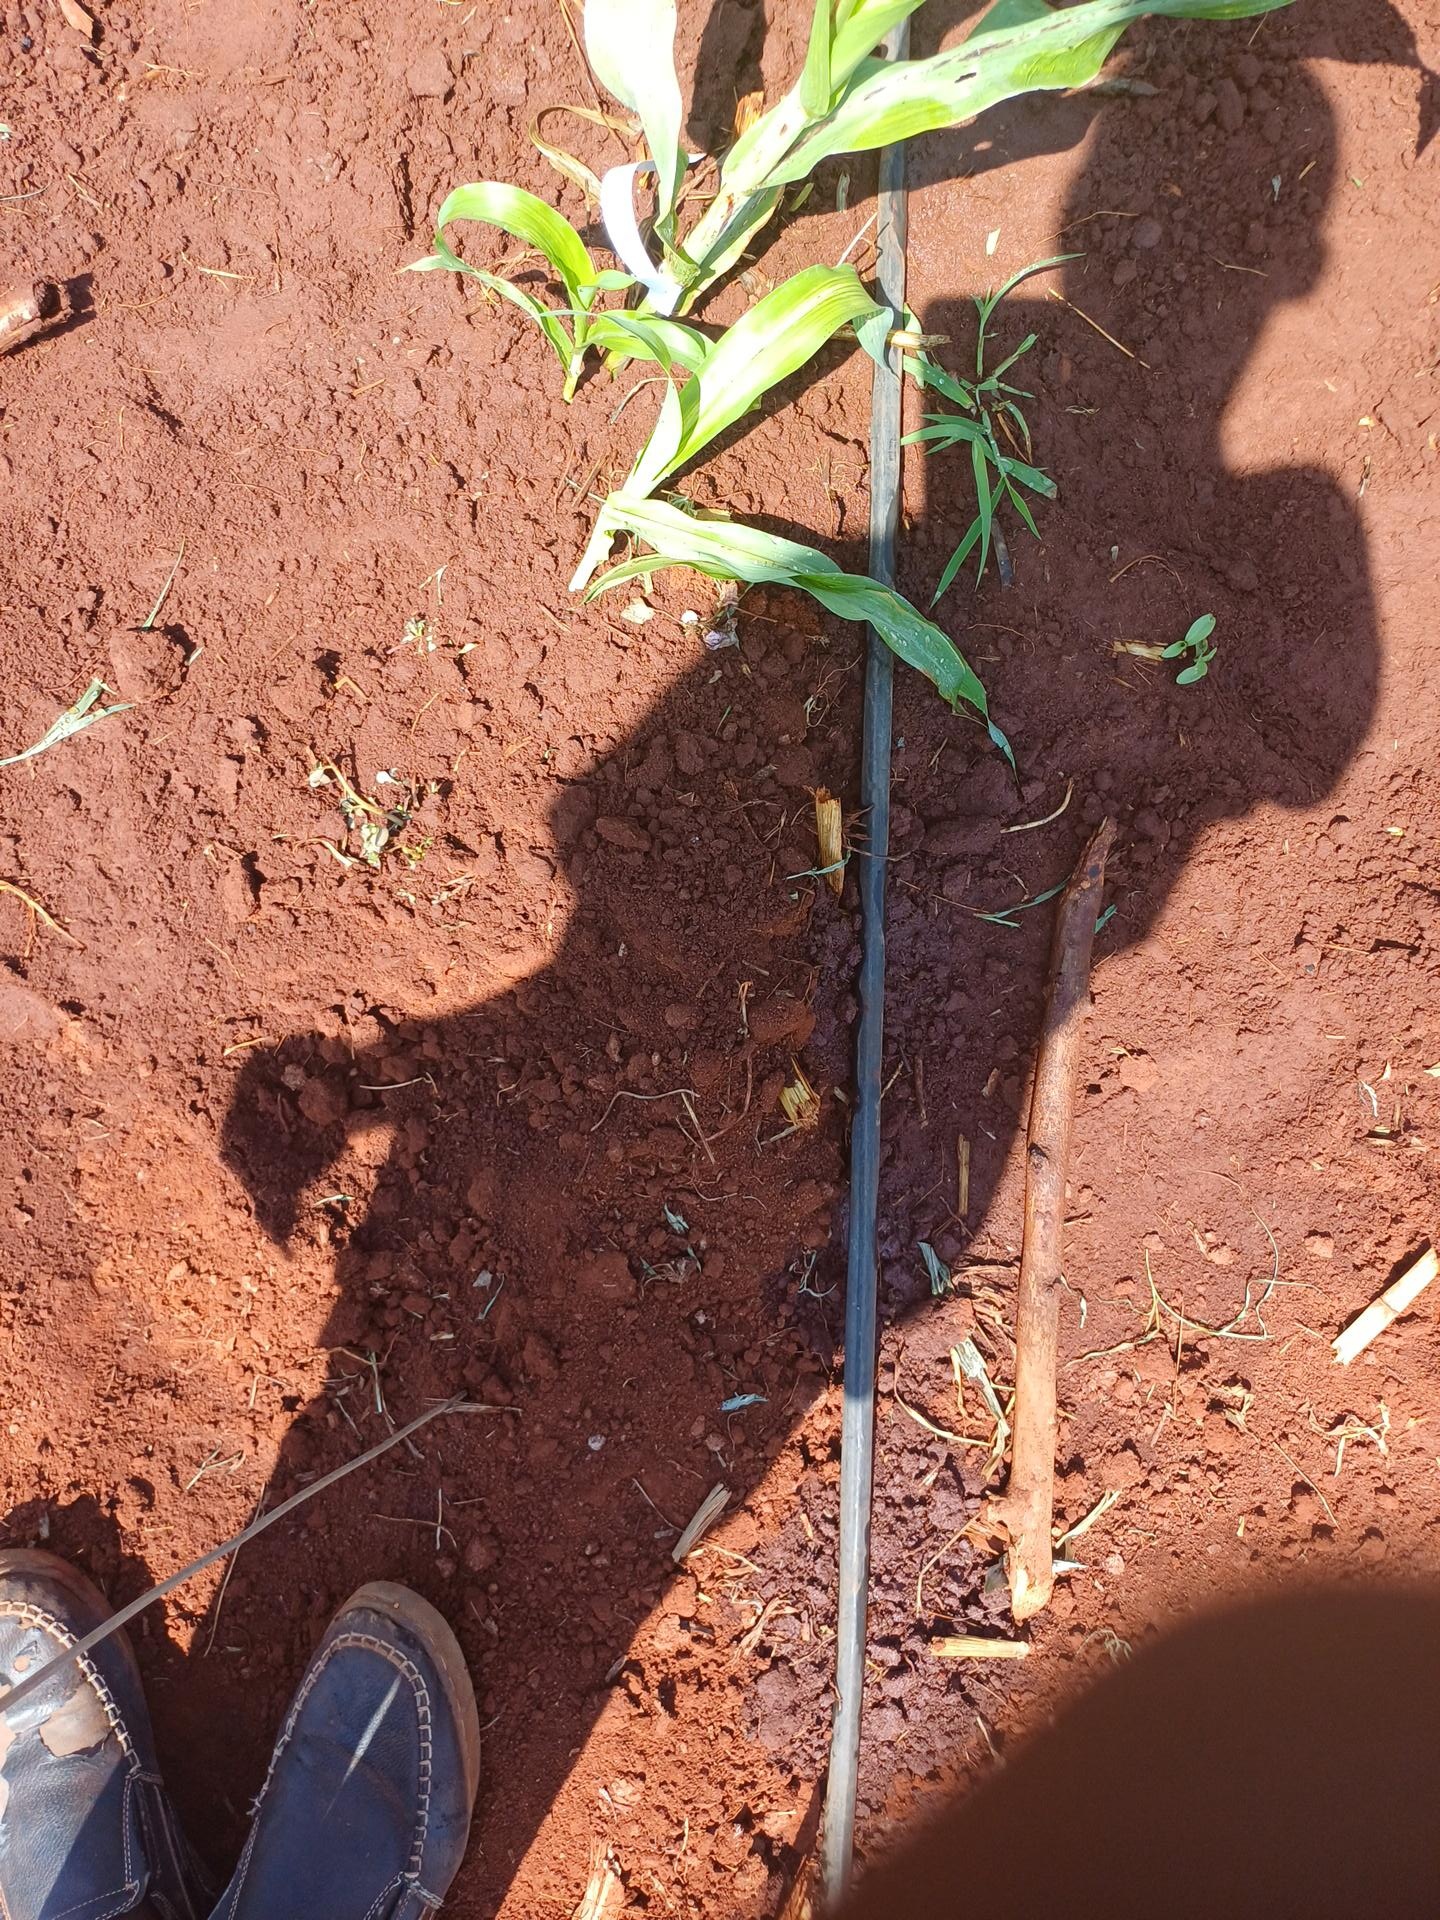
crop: sorghum
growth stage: vegetative
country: Kenya
